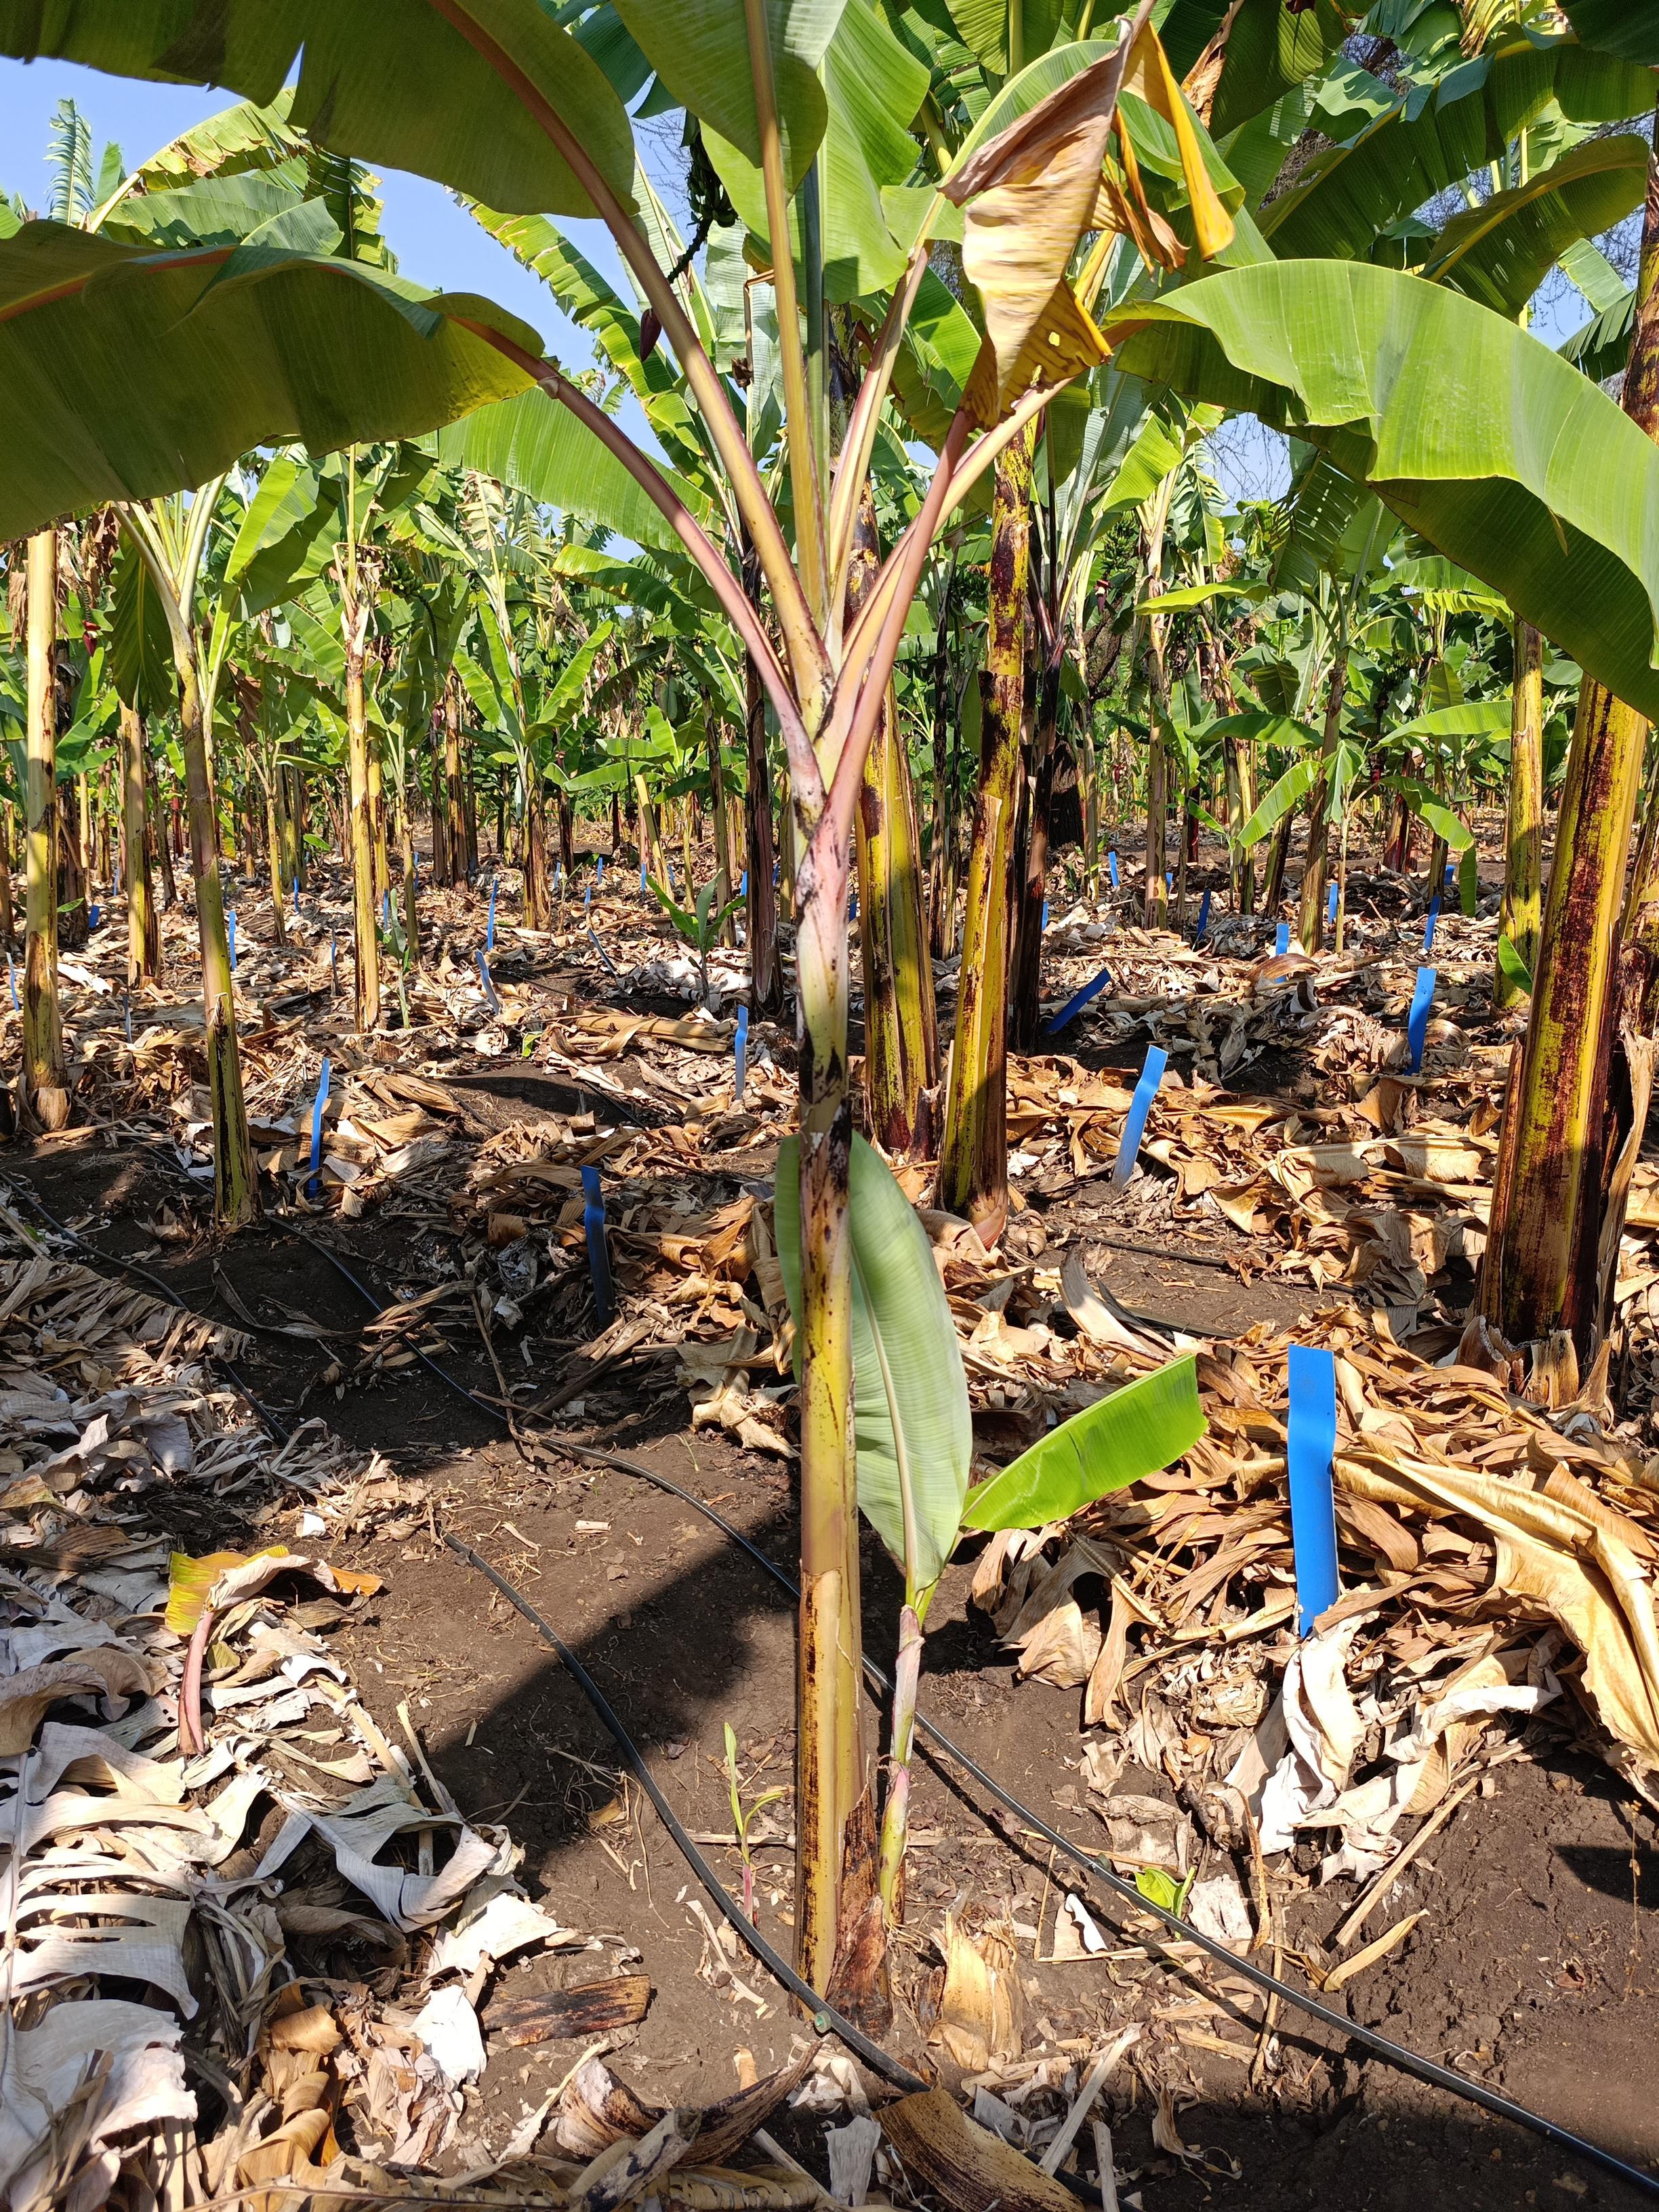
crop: banana
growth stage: vegetative
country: Tanzania
